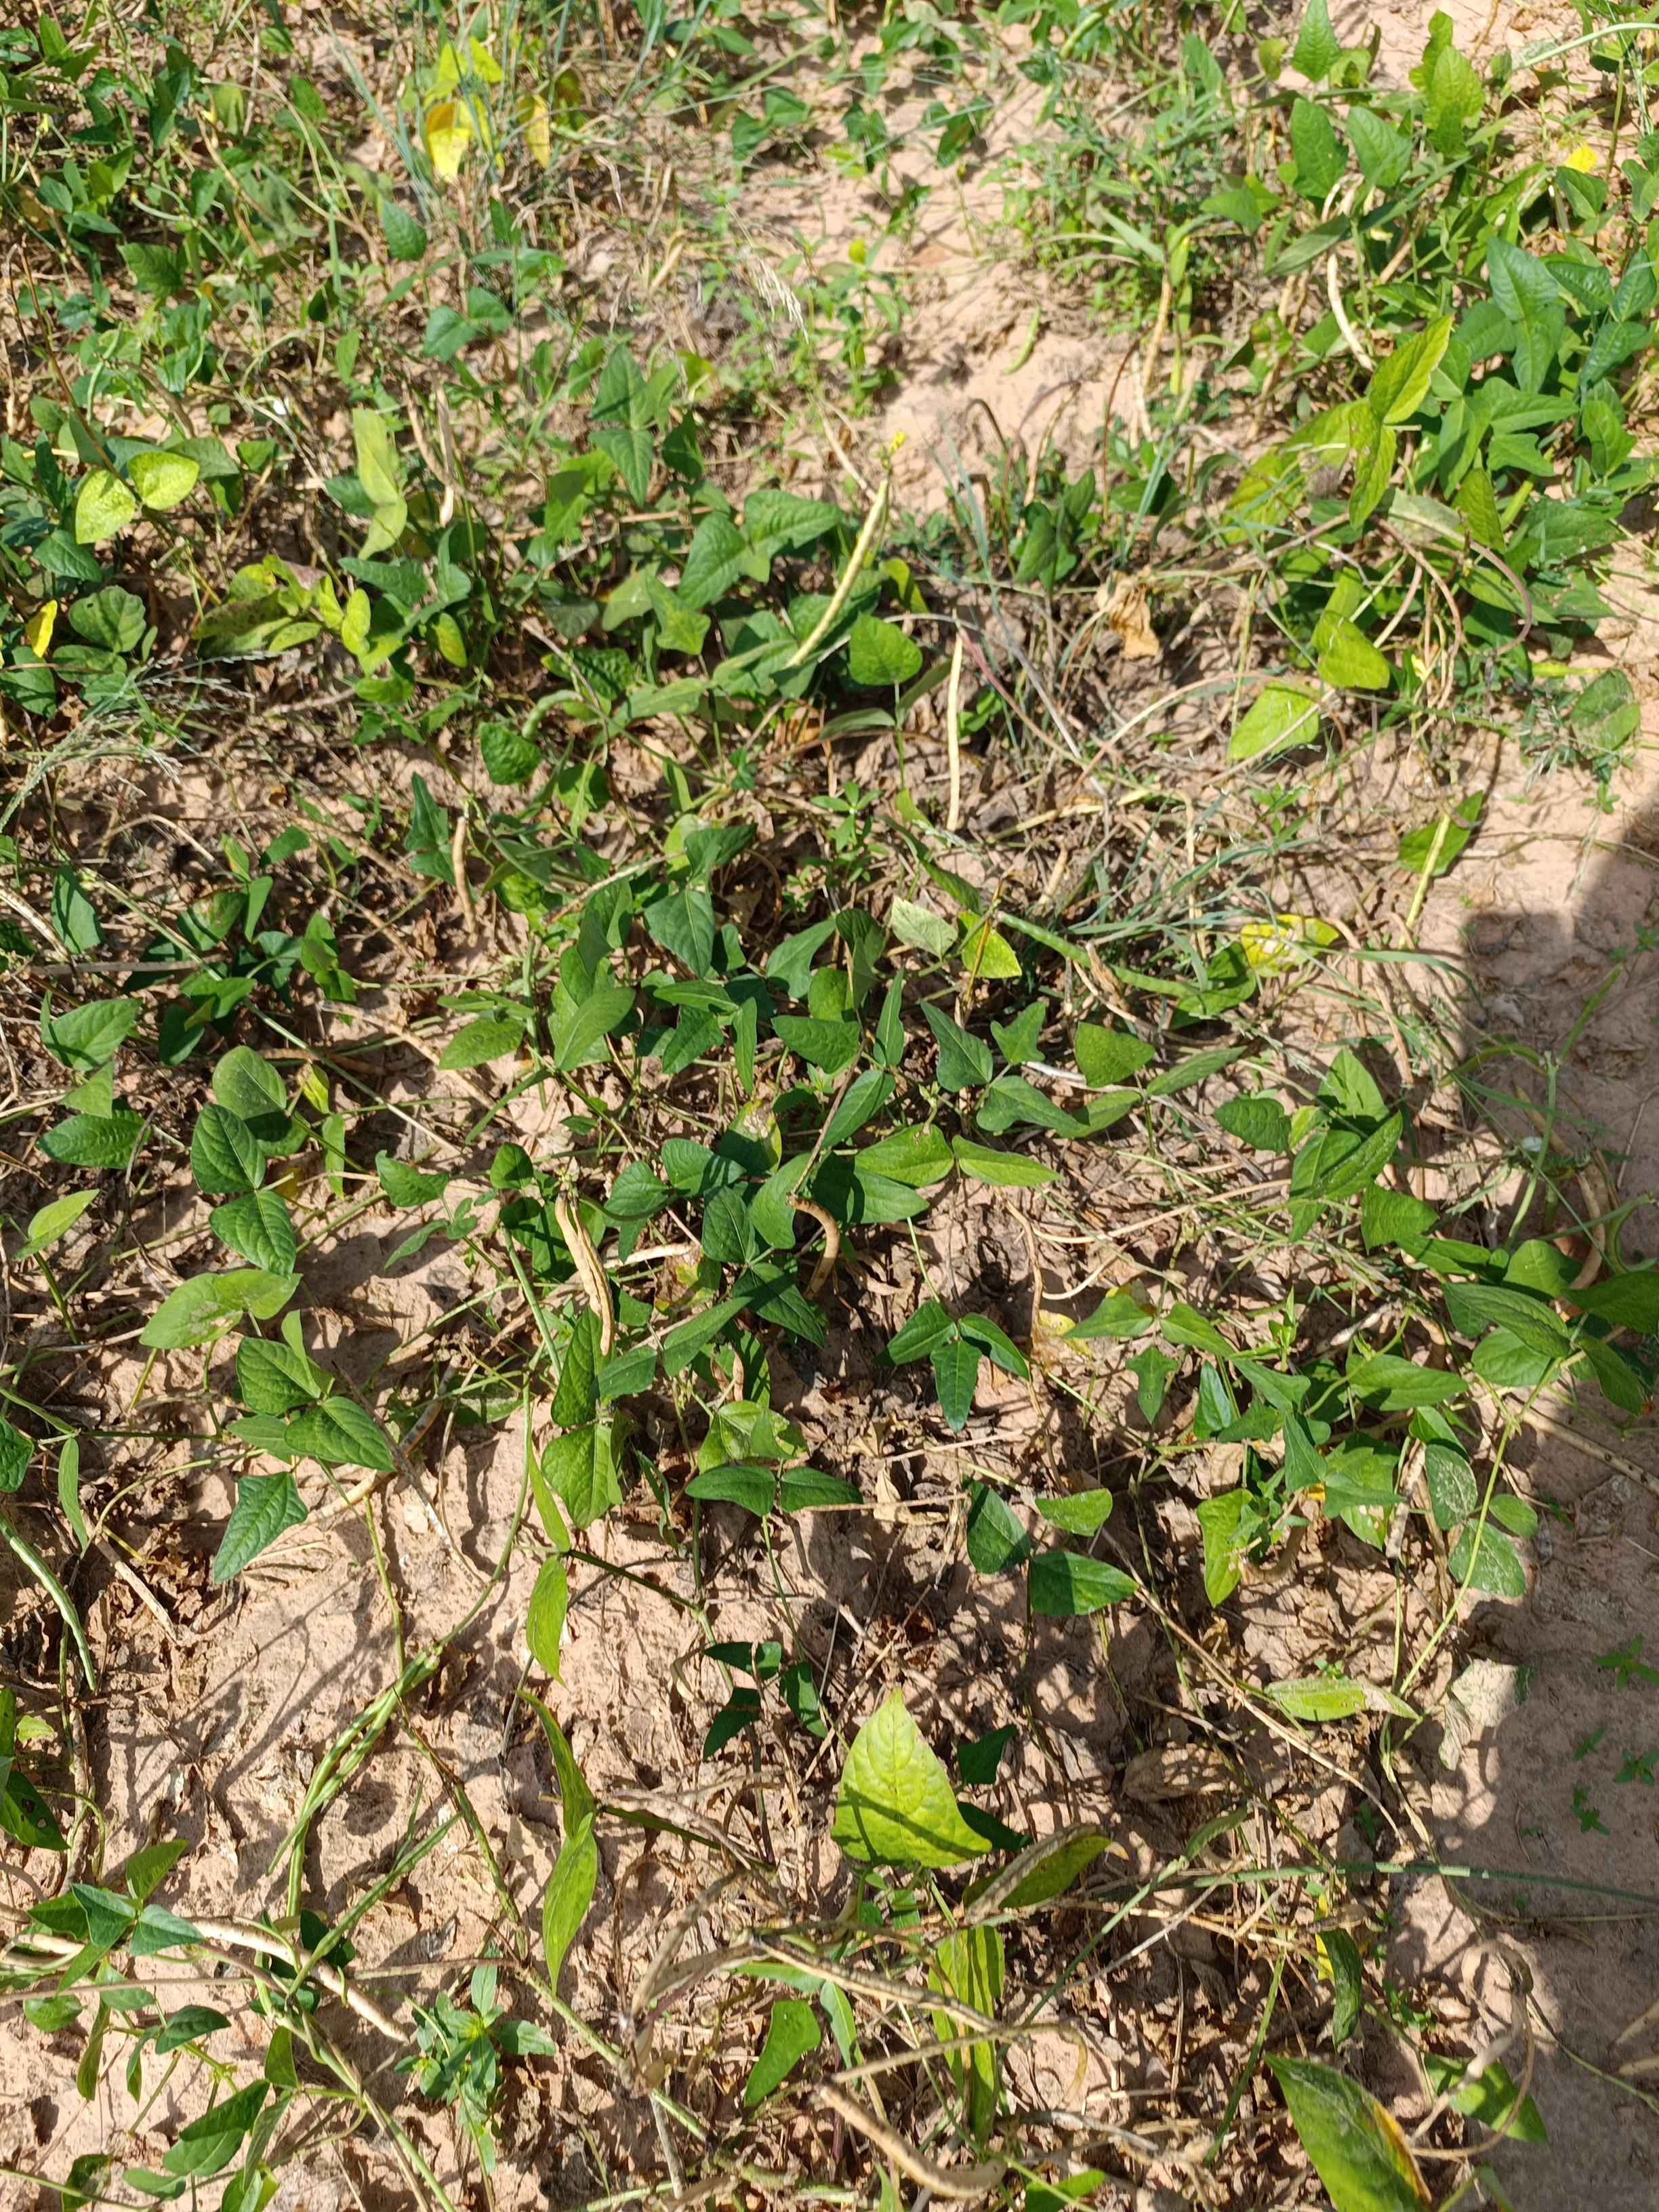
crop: cowpea
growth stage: maturity
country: Nigeria
